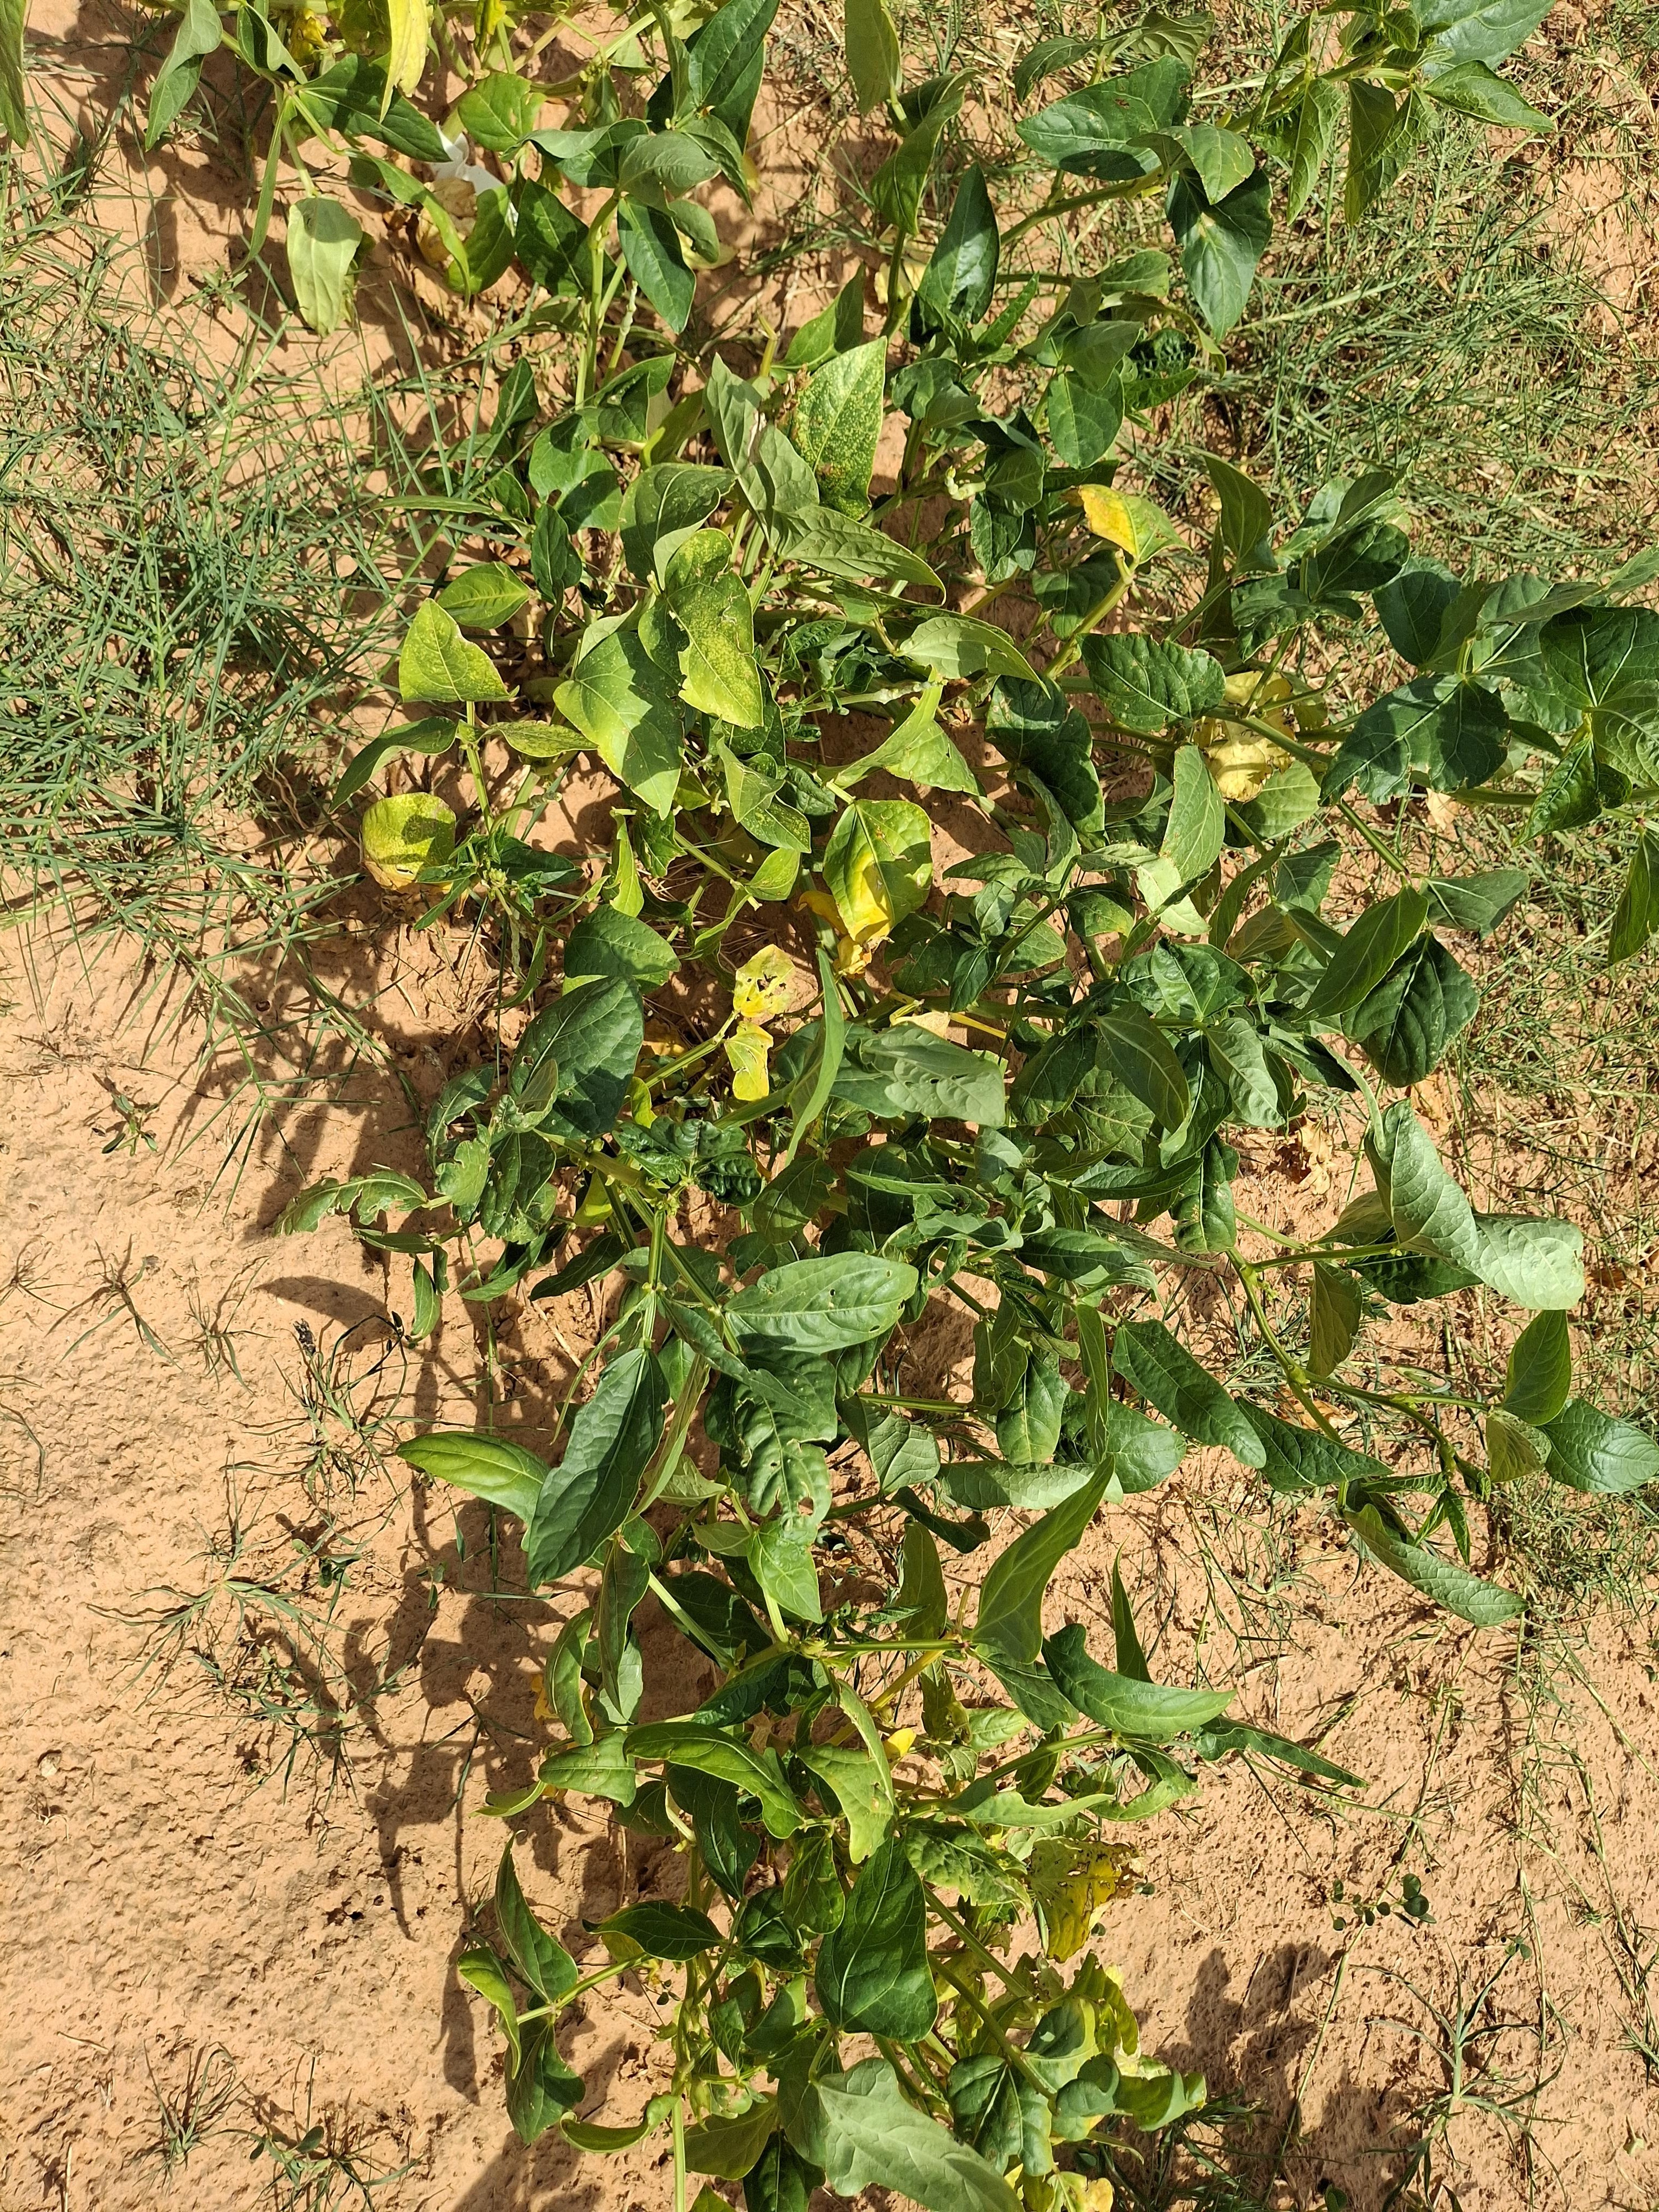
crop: cowpea
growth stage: harvest maturity
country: Nigeria
